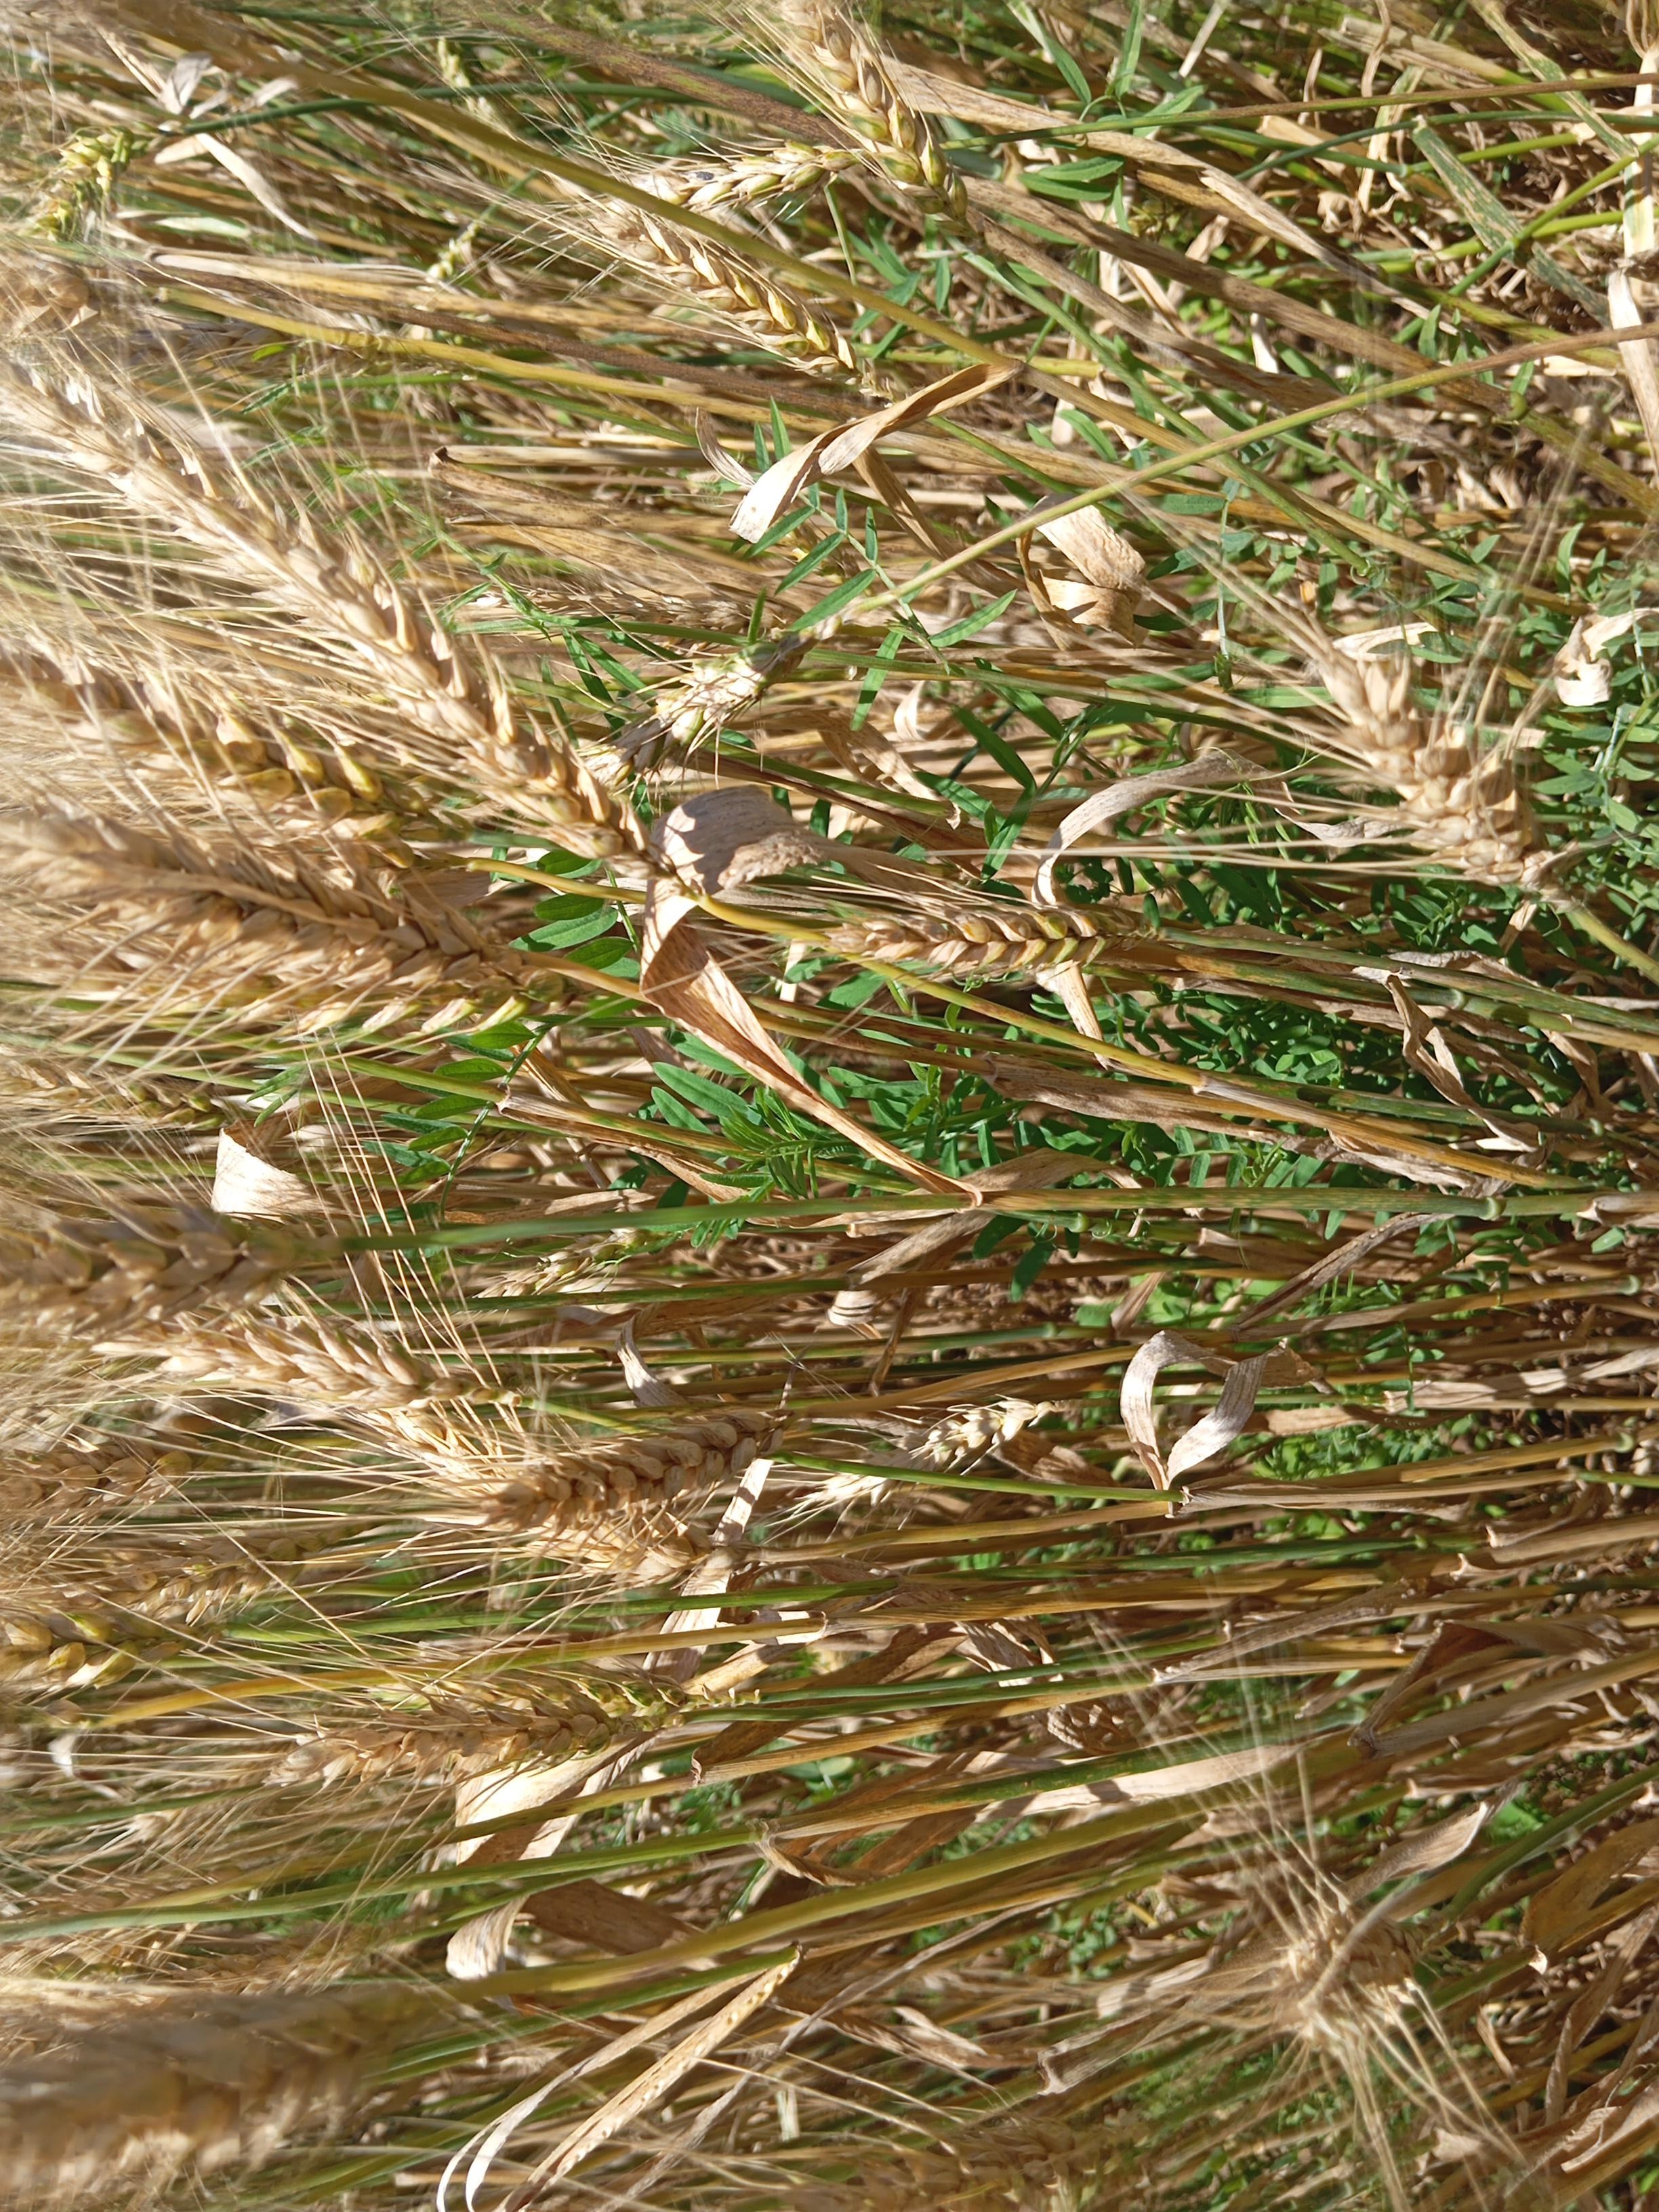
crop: wheat
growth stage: maturity
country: Kenya
